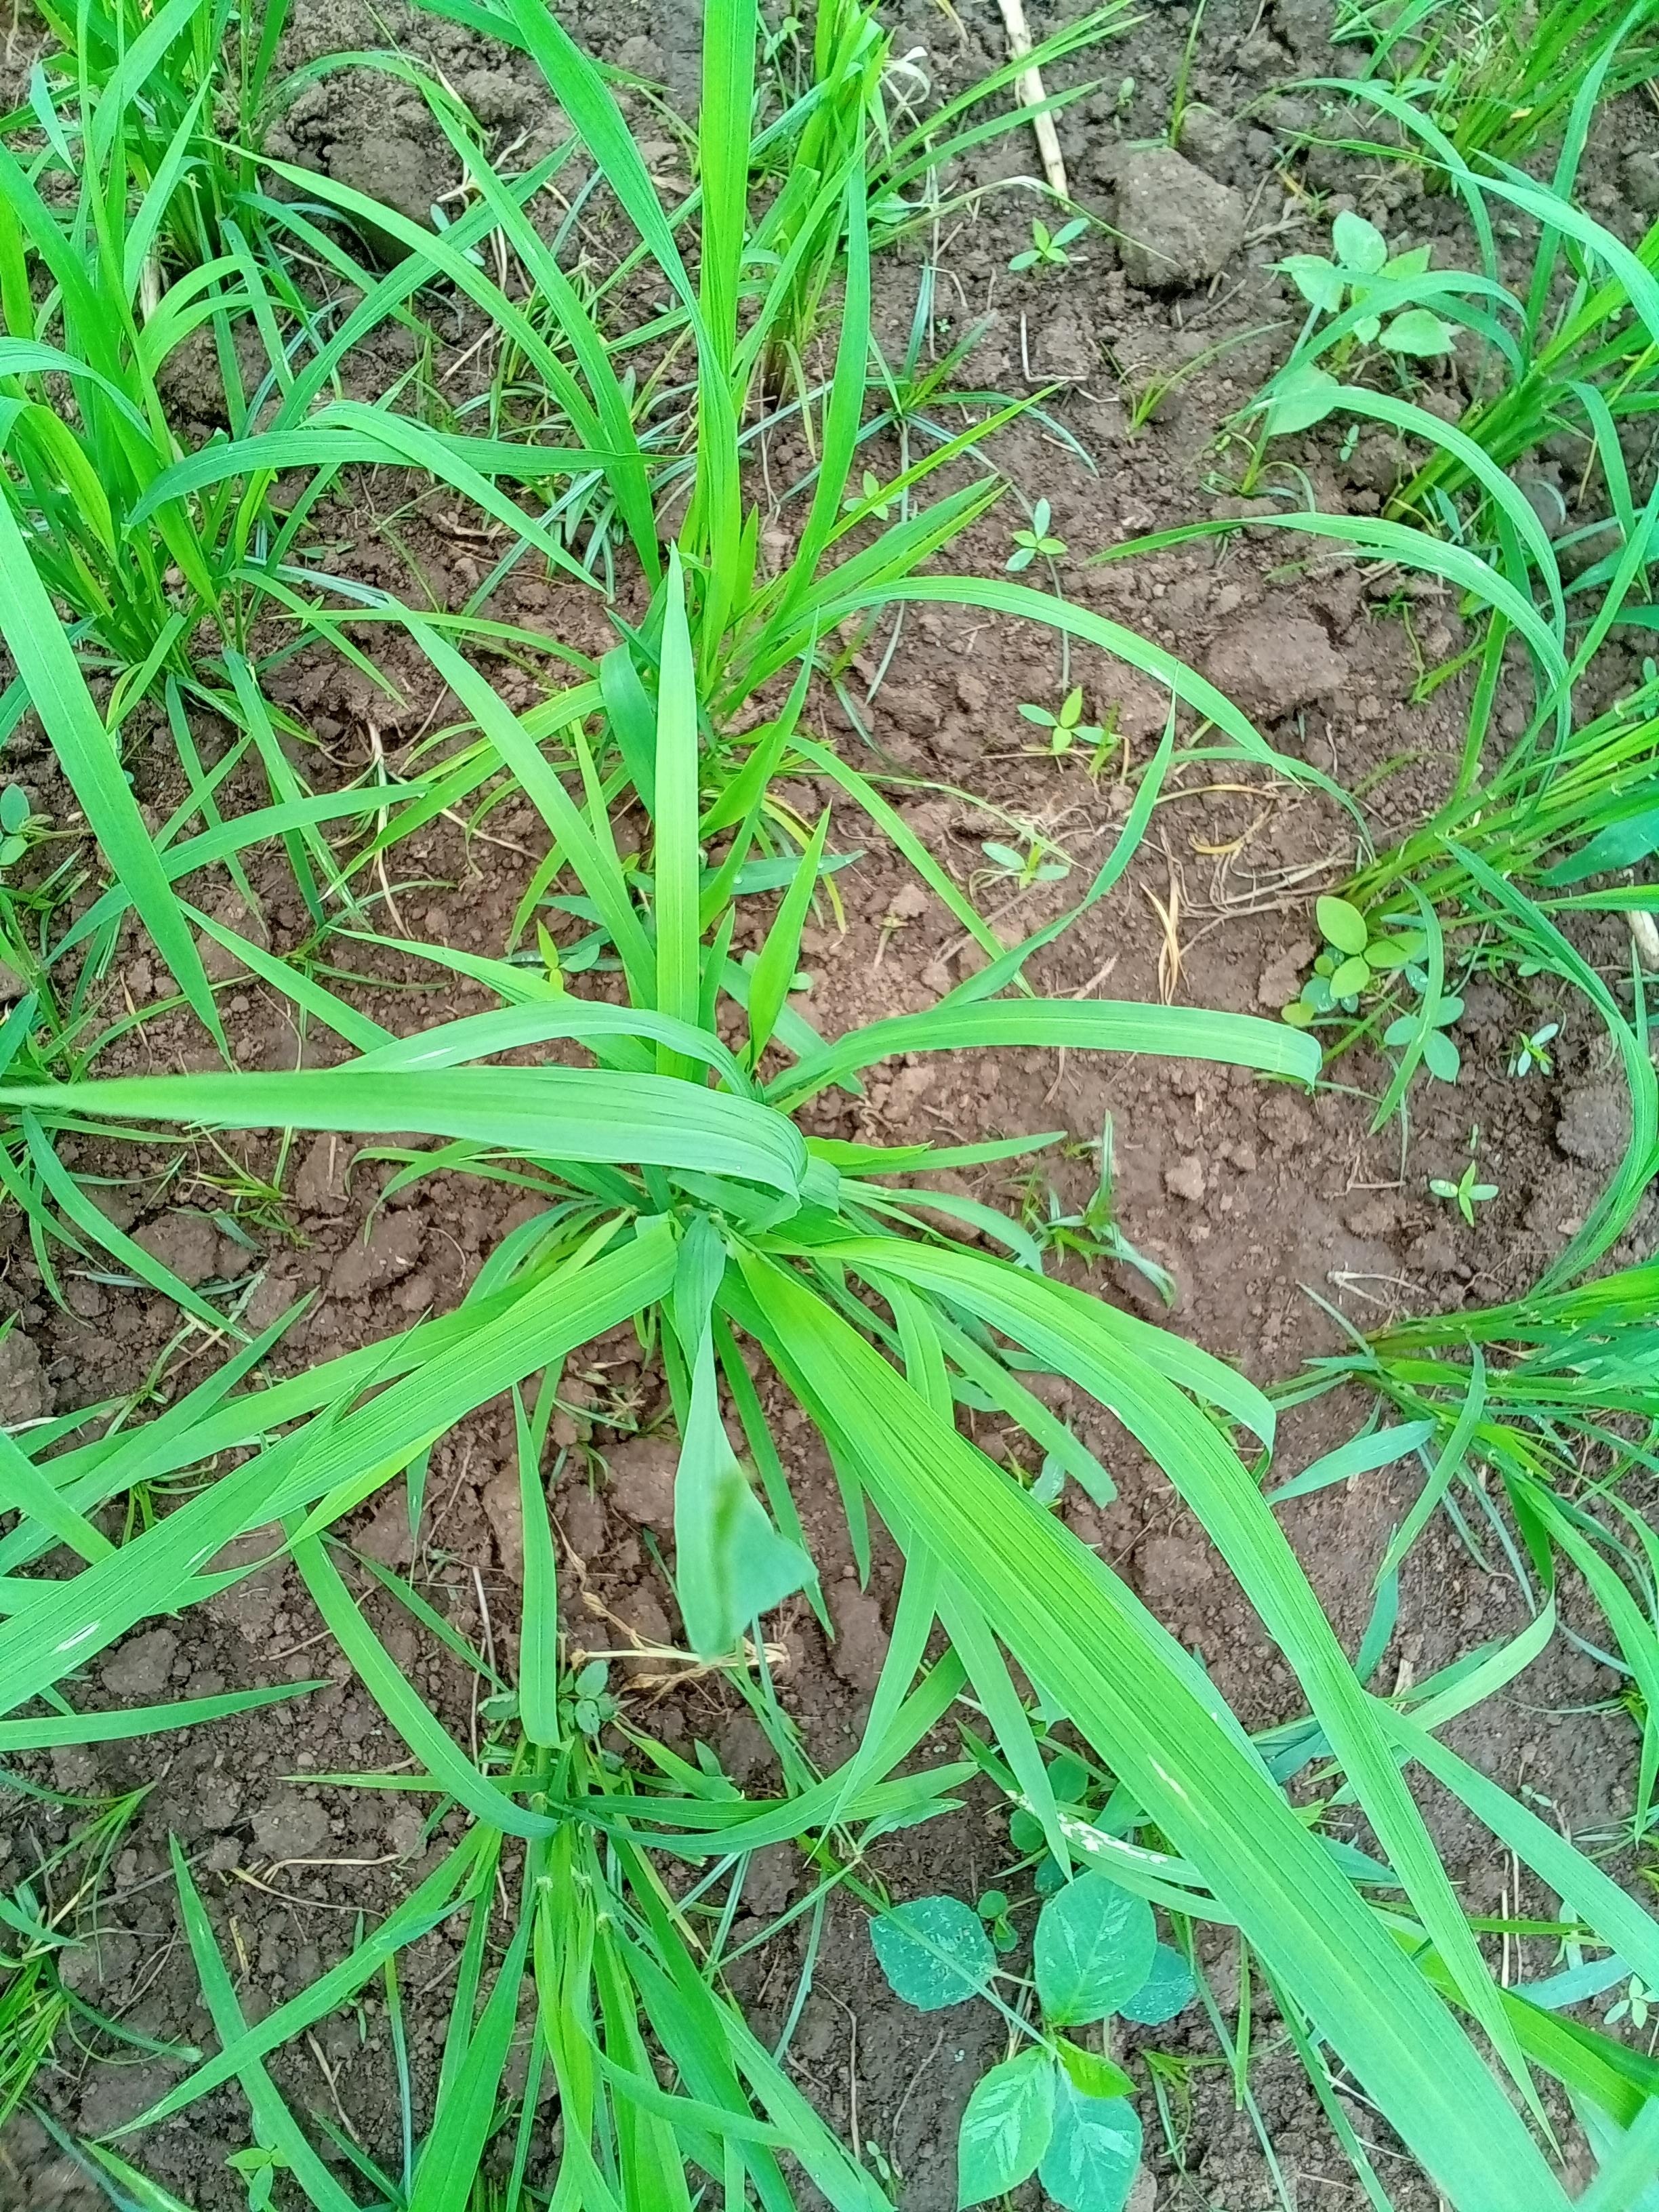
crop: rice
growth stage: tillering
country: Côte d'Ivoire
